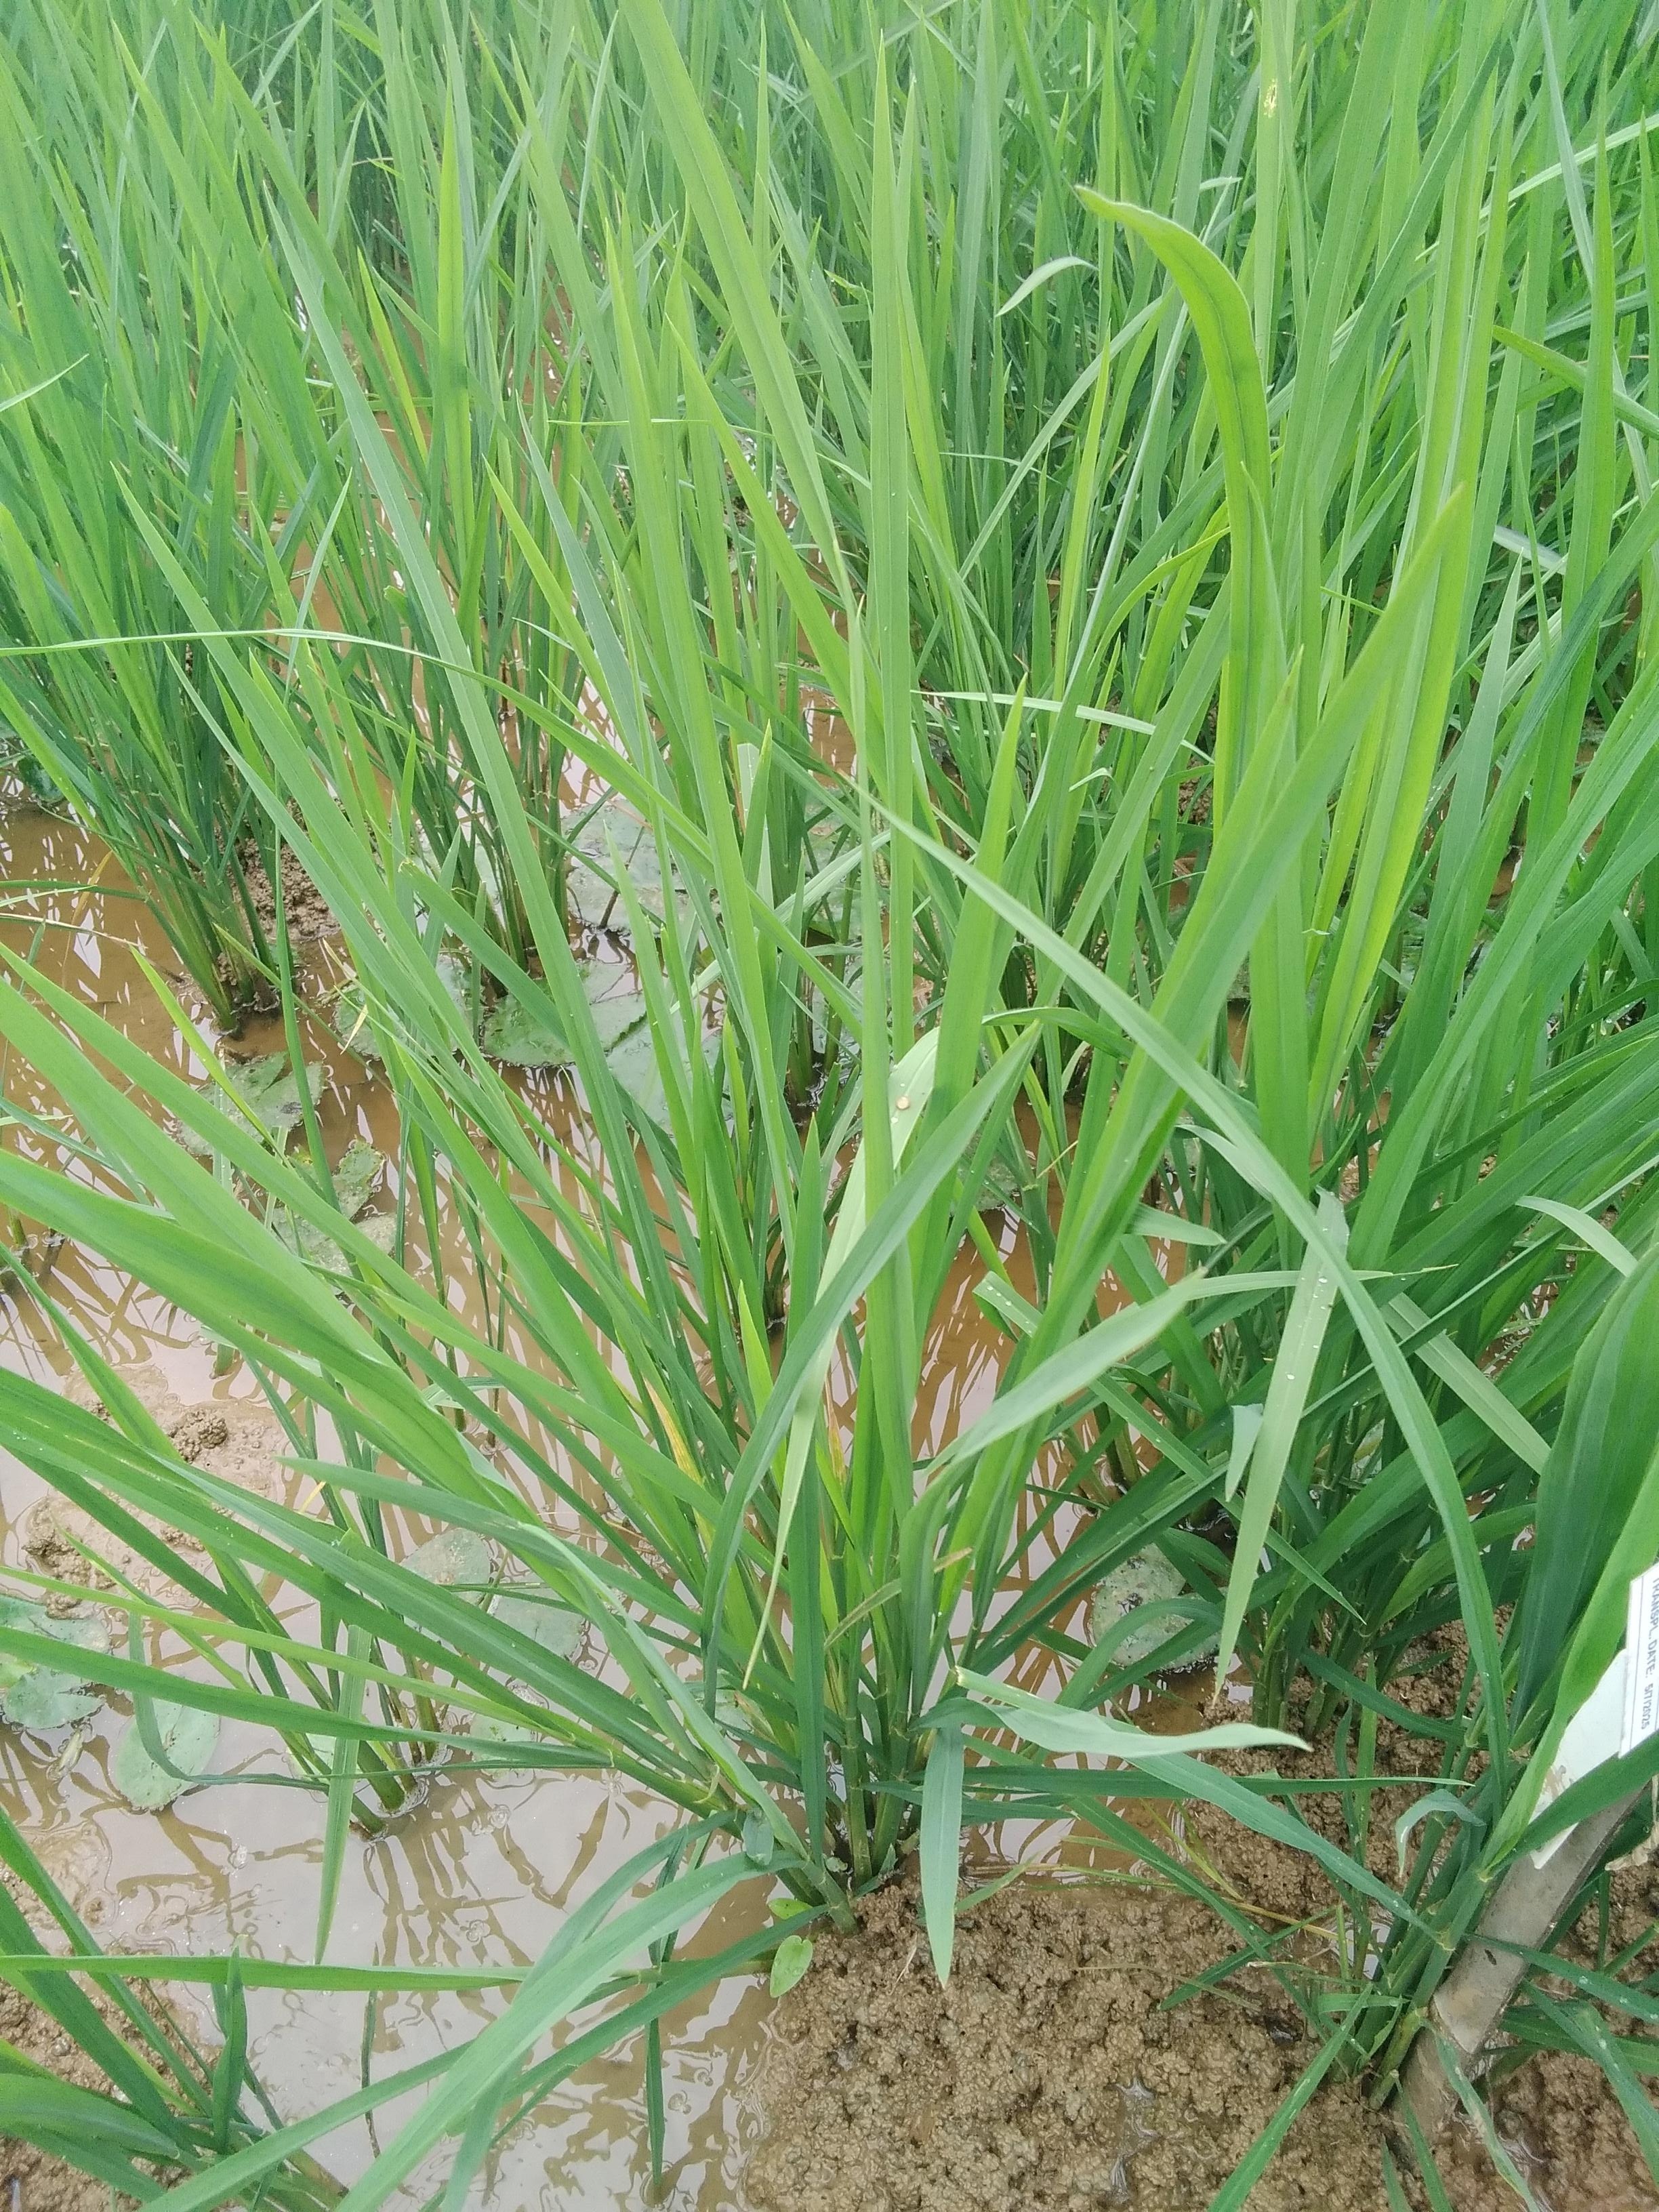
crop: rice
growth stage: vegetative
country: Nigeria
